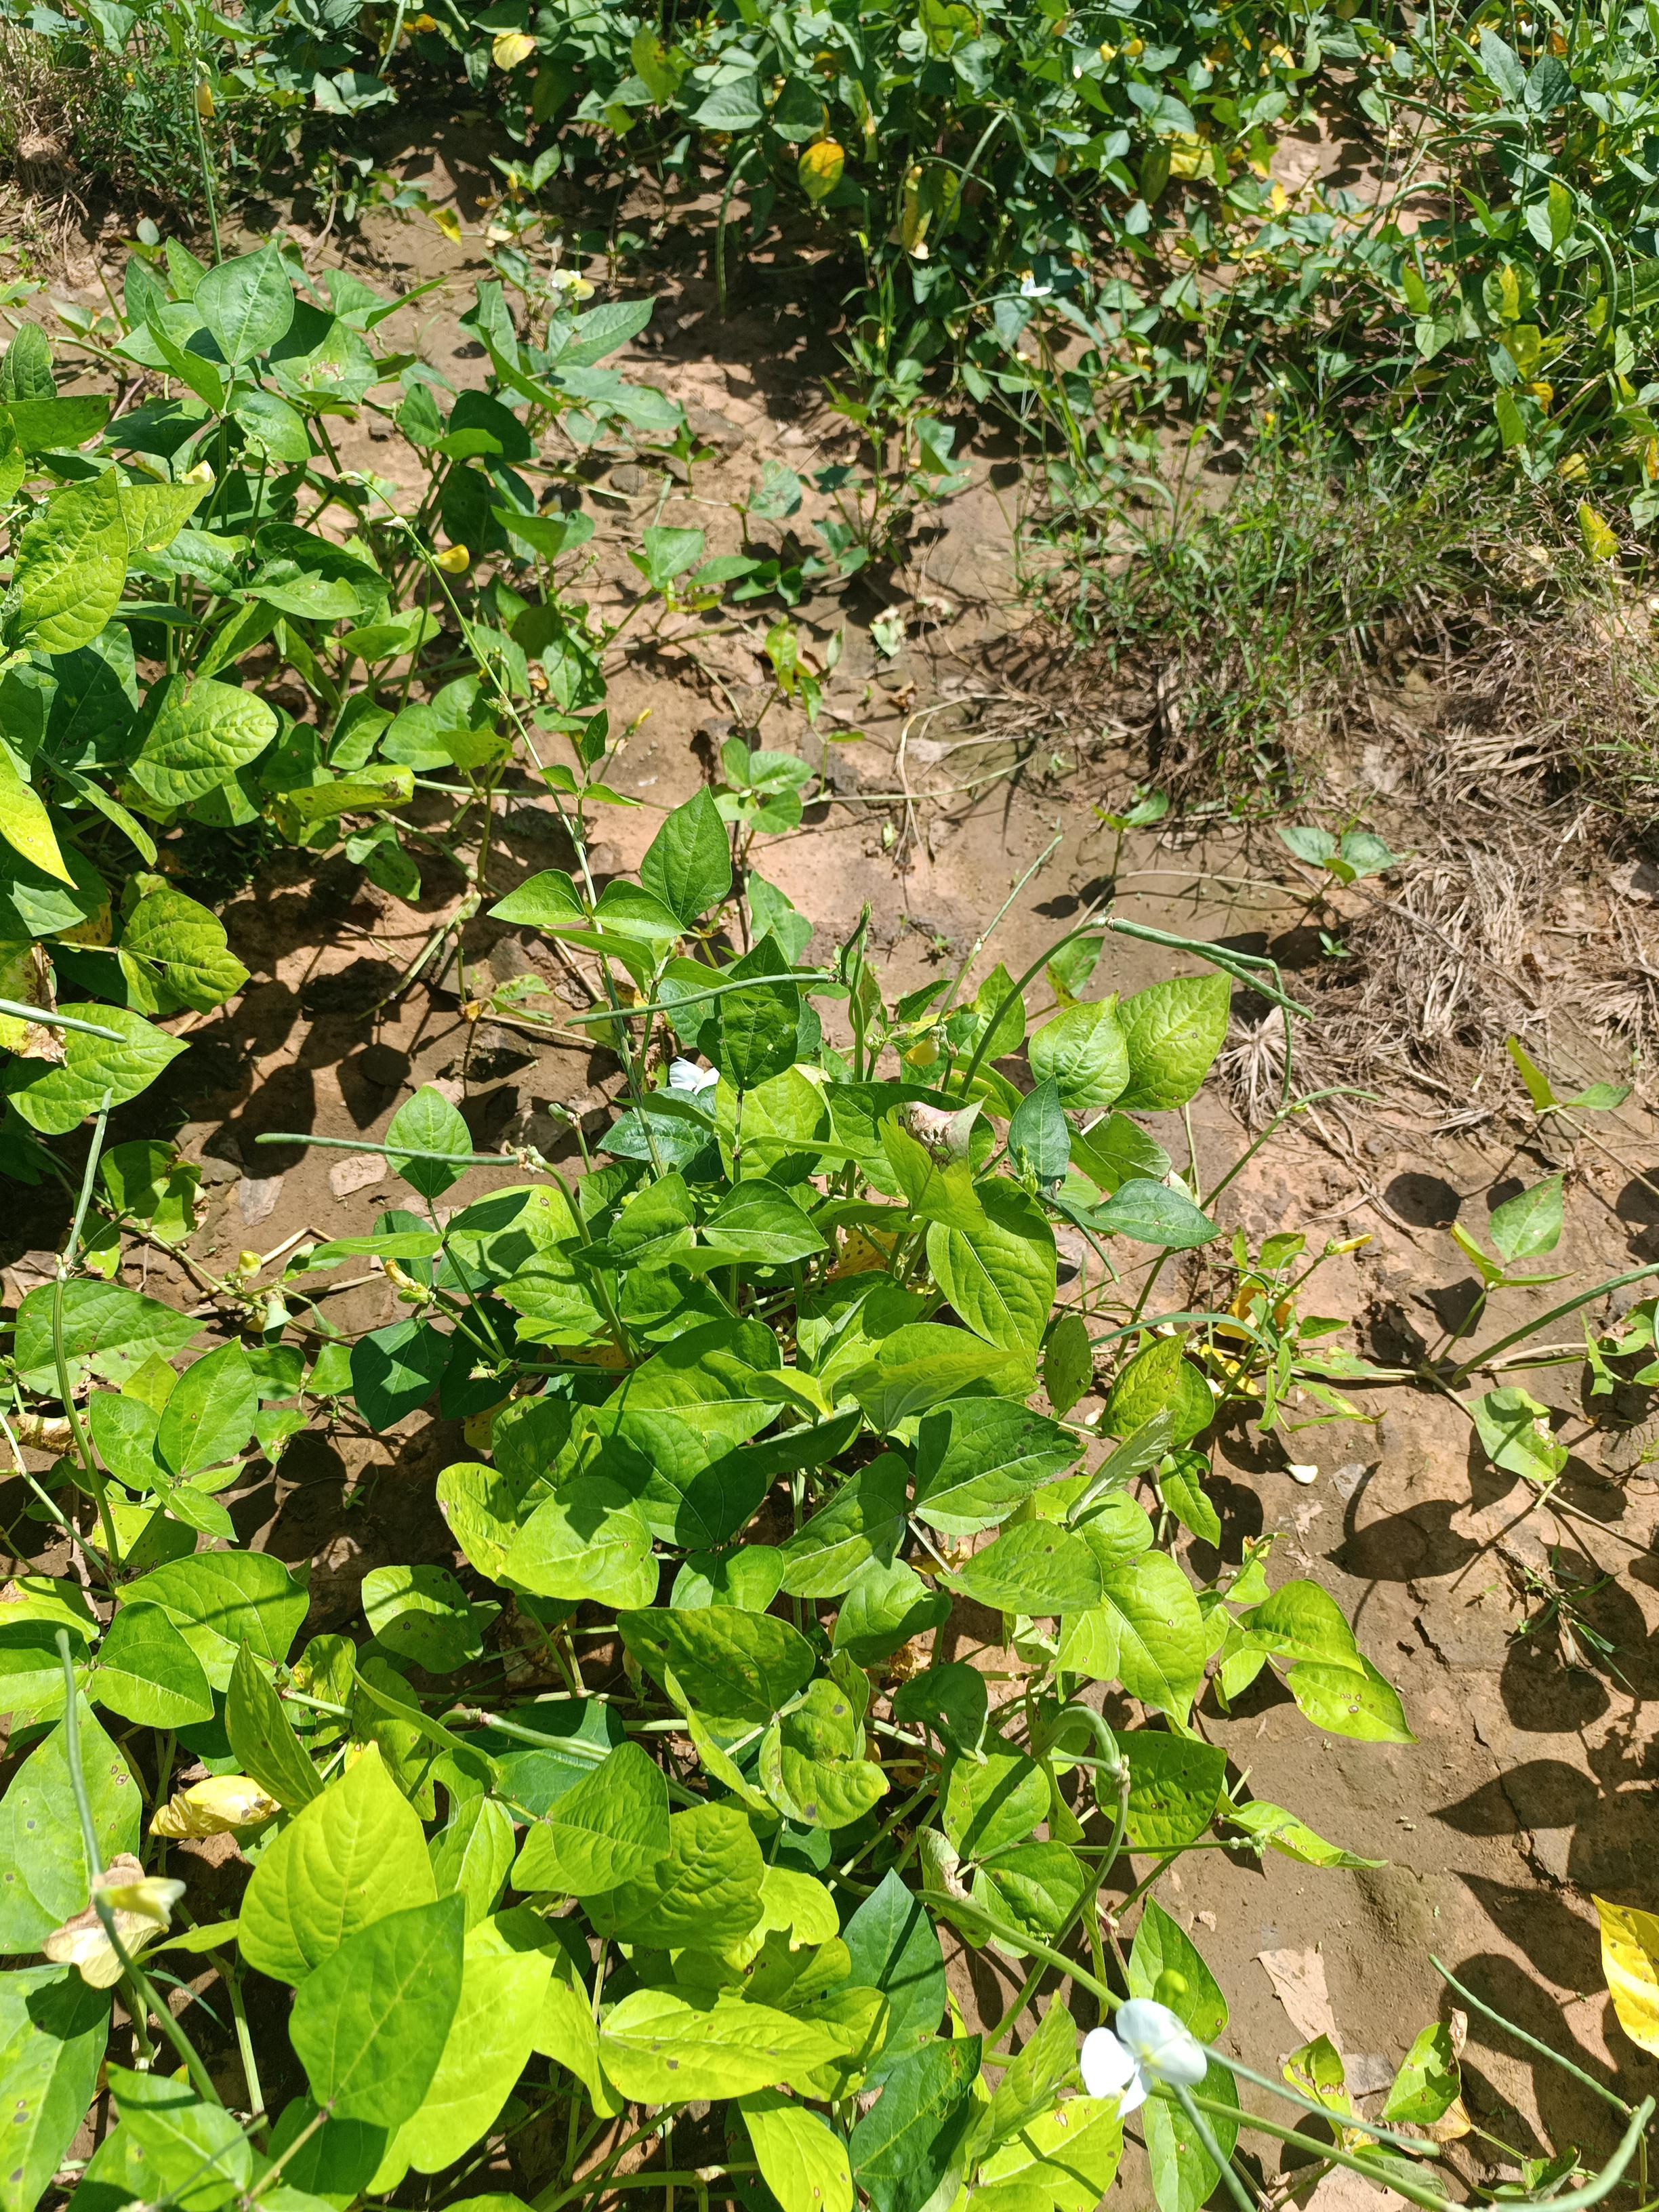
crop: cowpea
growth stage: development pod
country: Nigeria
